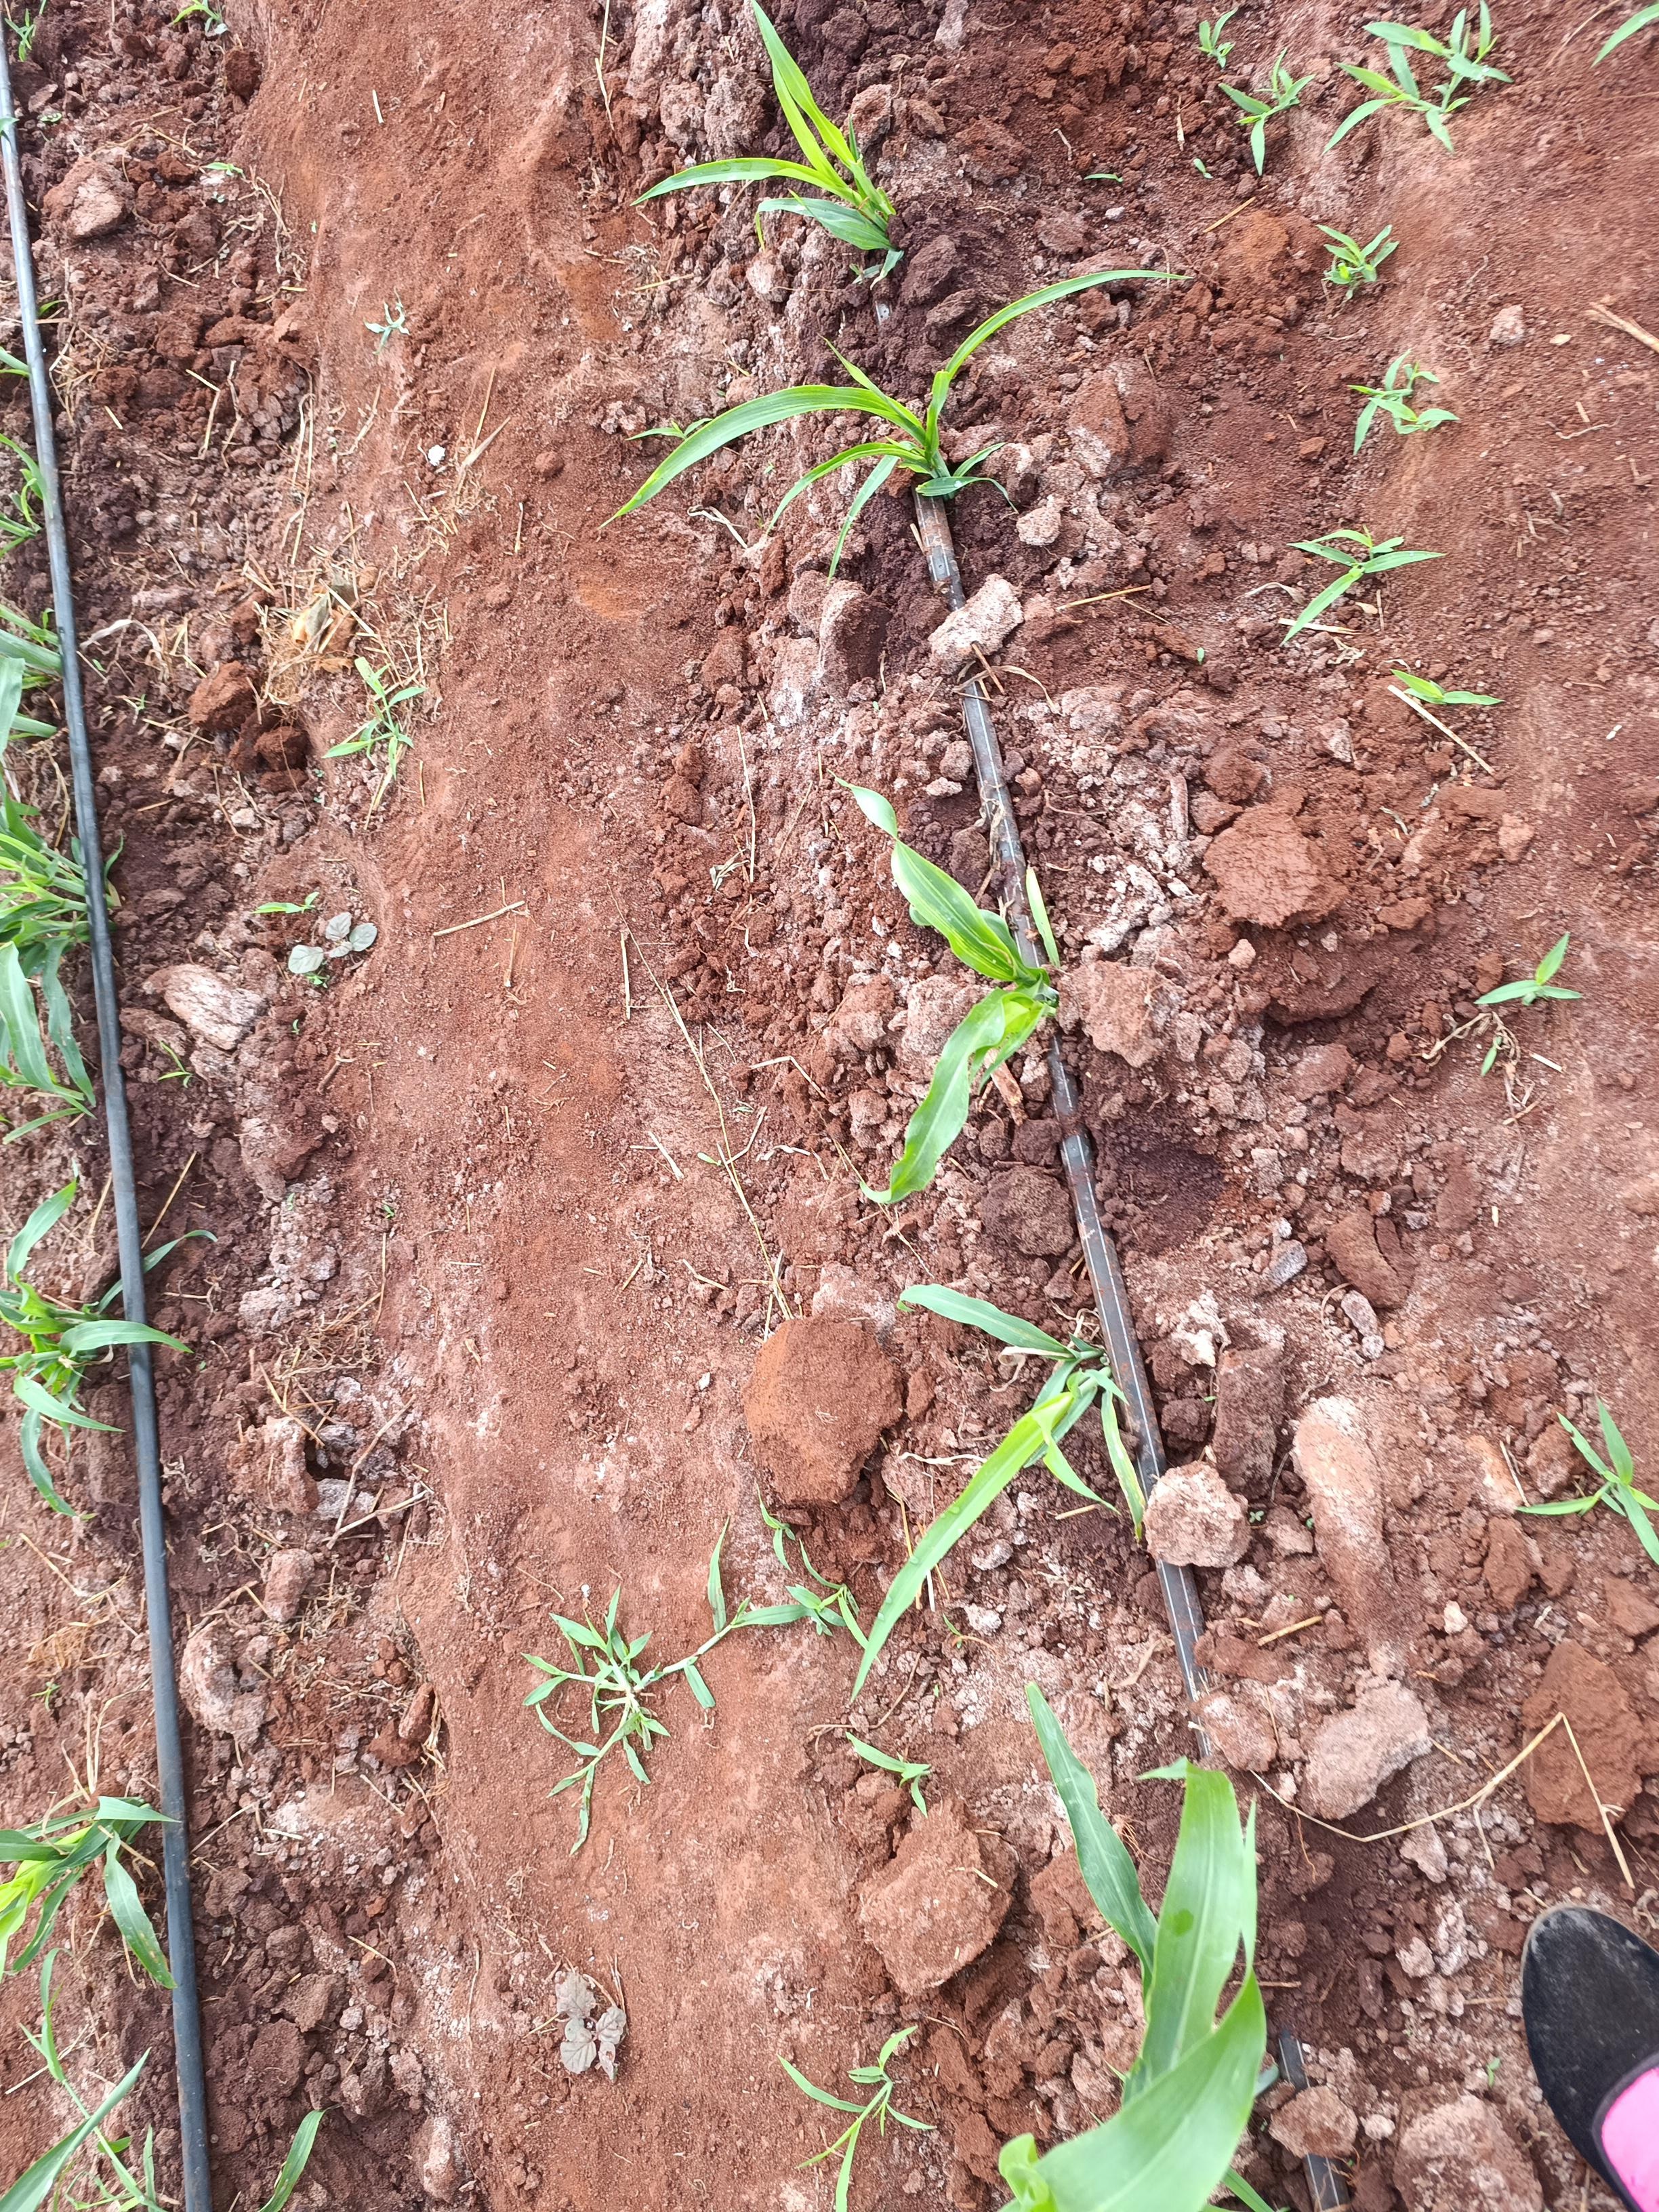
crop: sorghum
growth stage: elongation stem
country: Kenya
